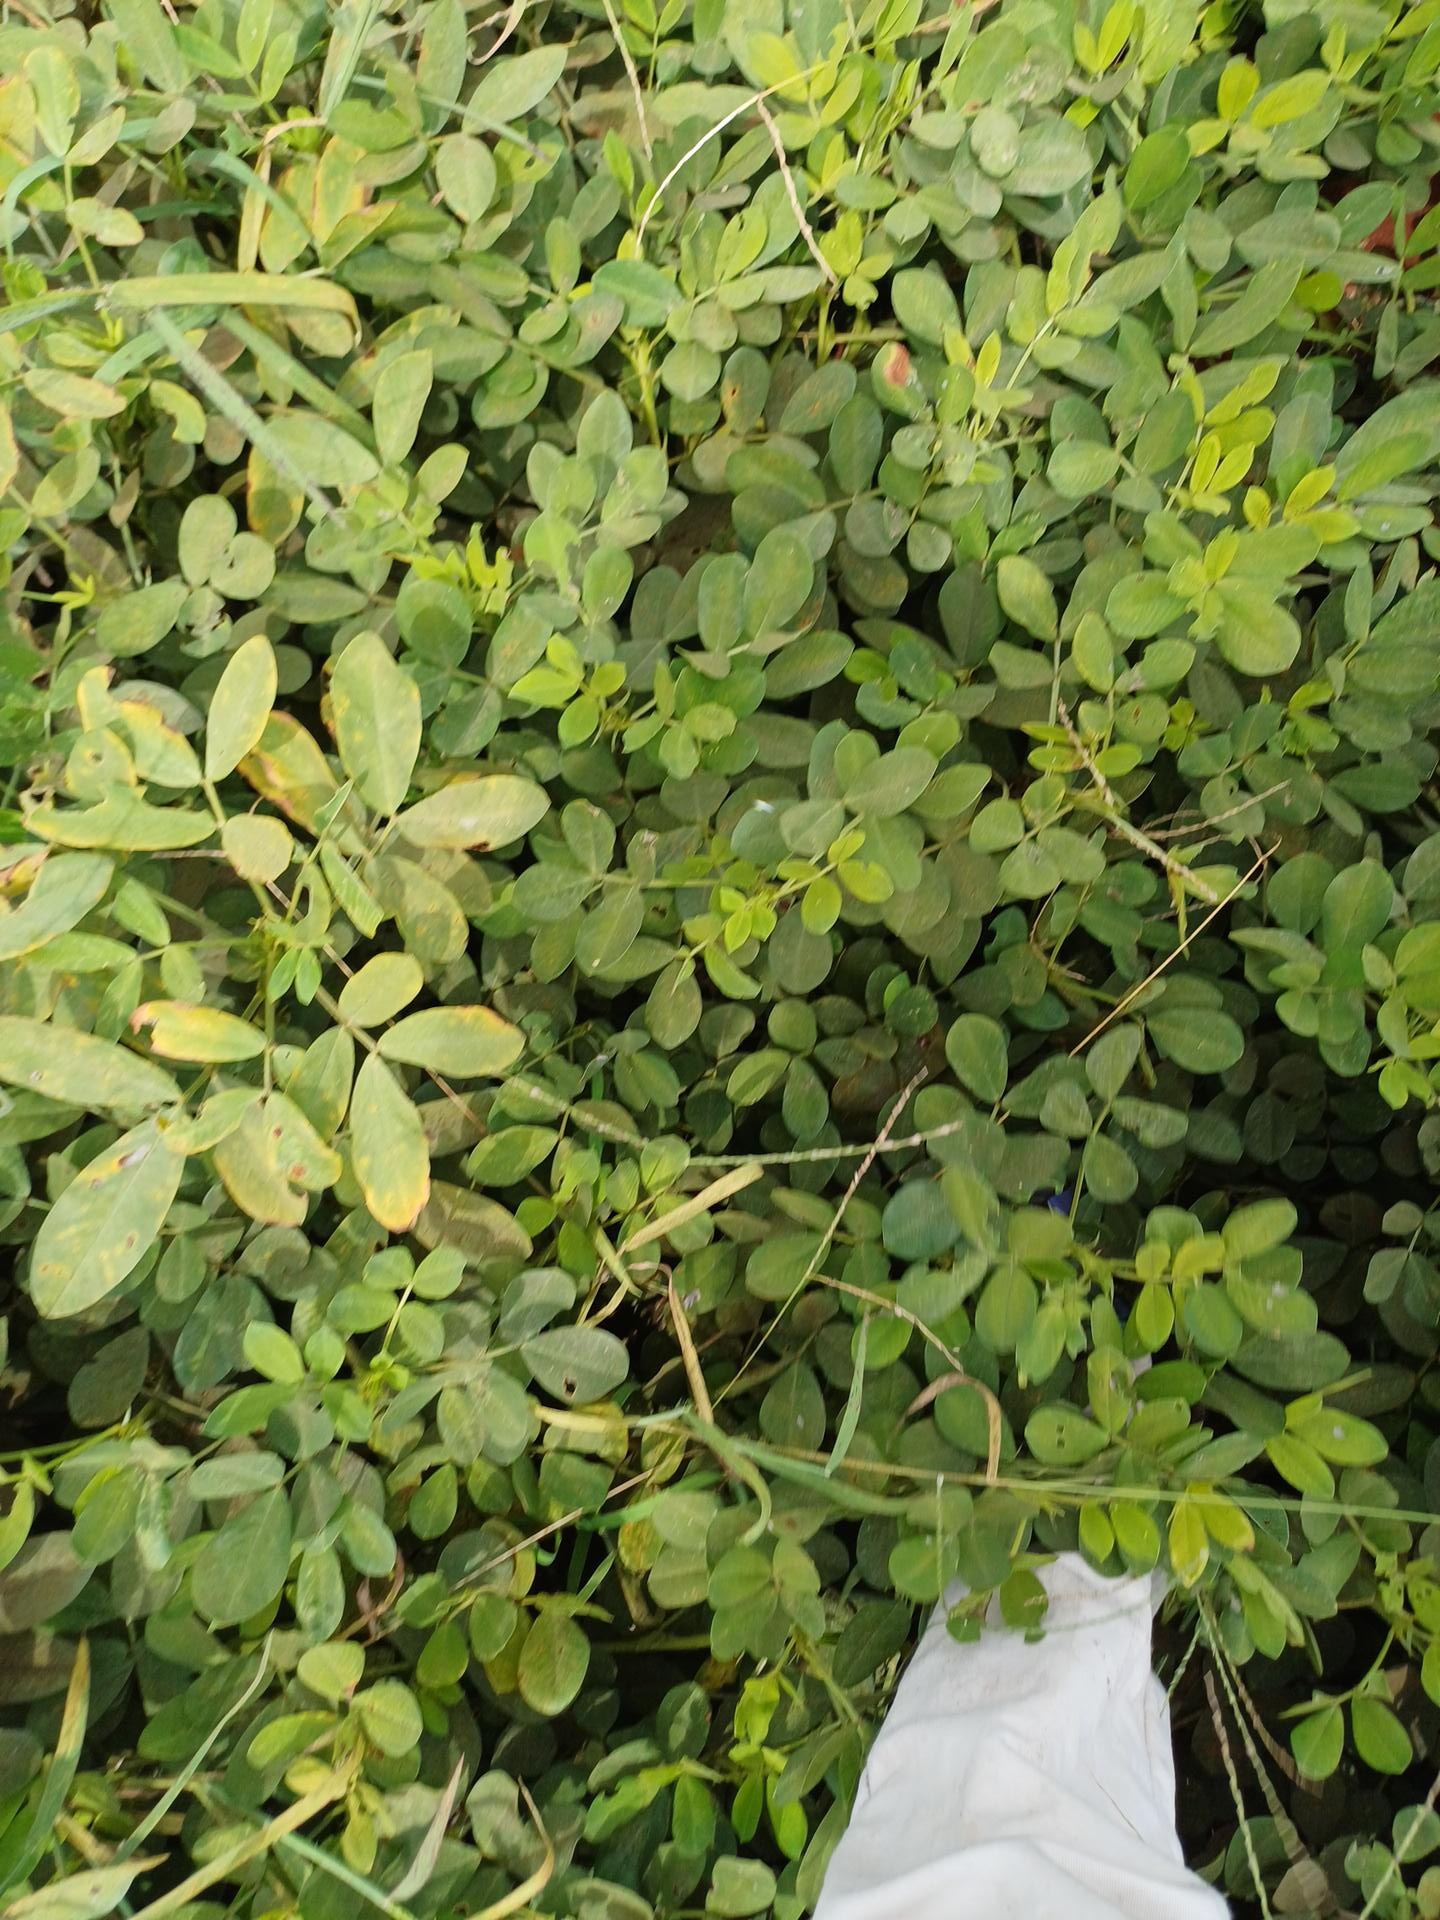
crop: groundnut
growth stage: maturity
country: Kenya
